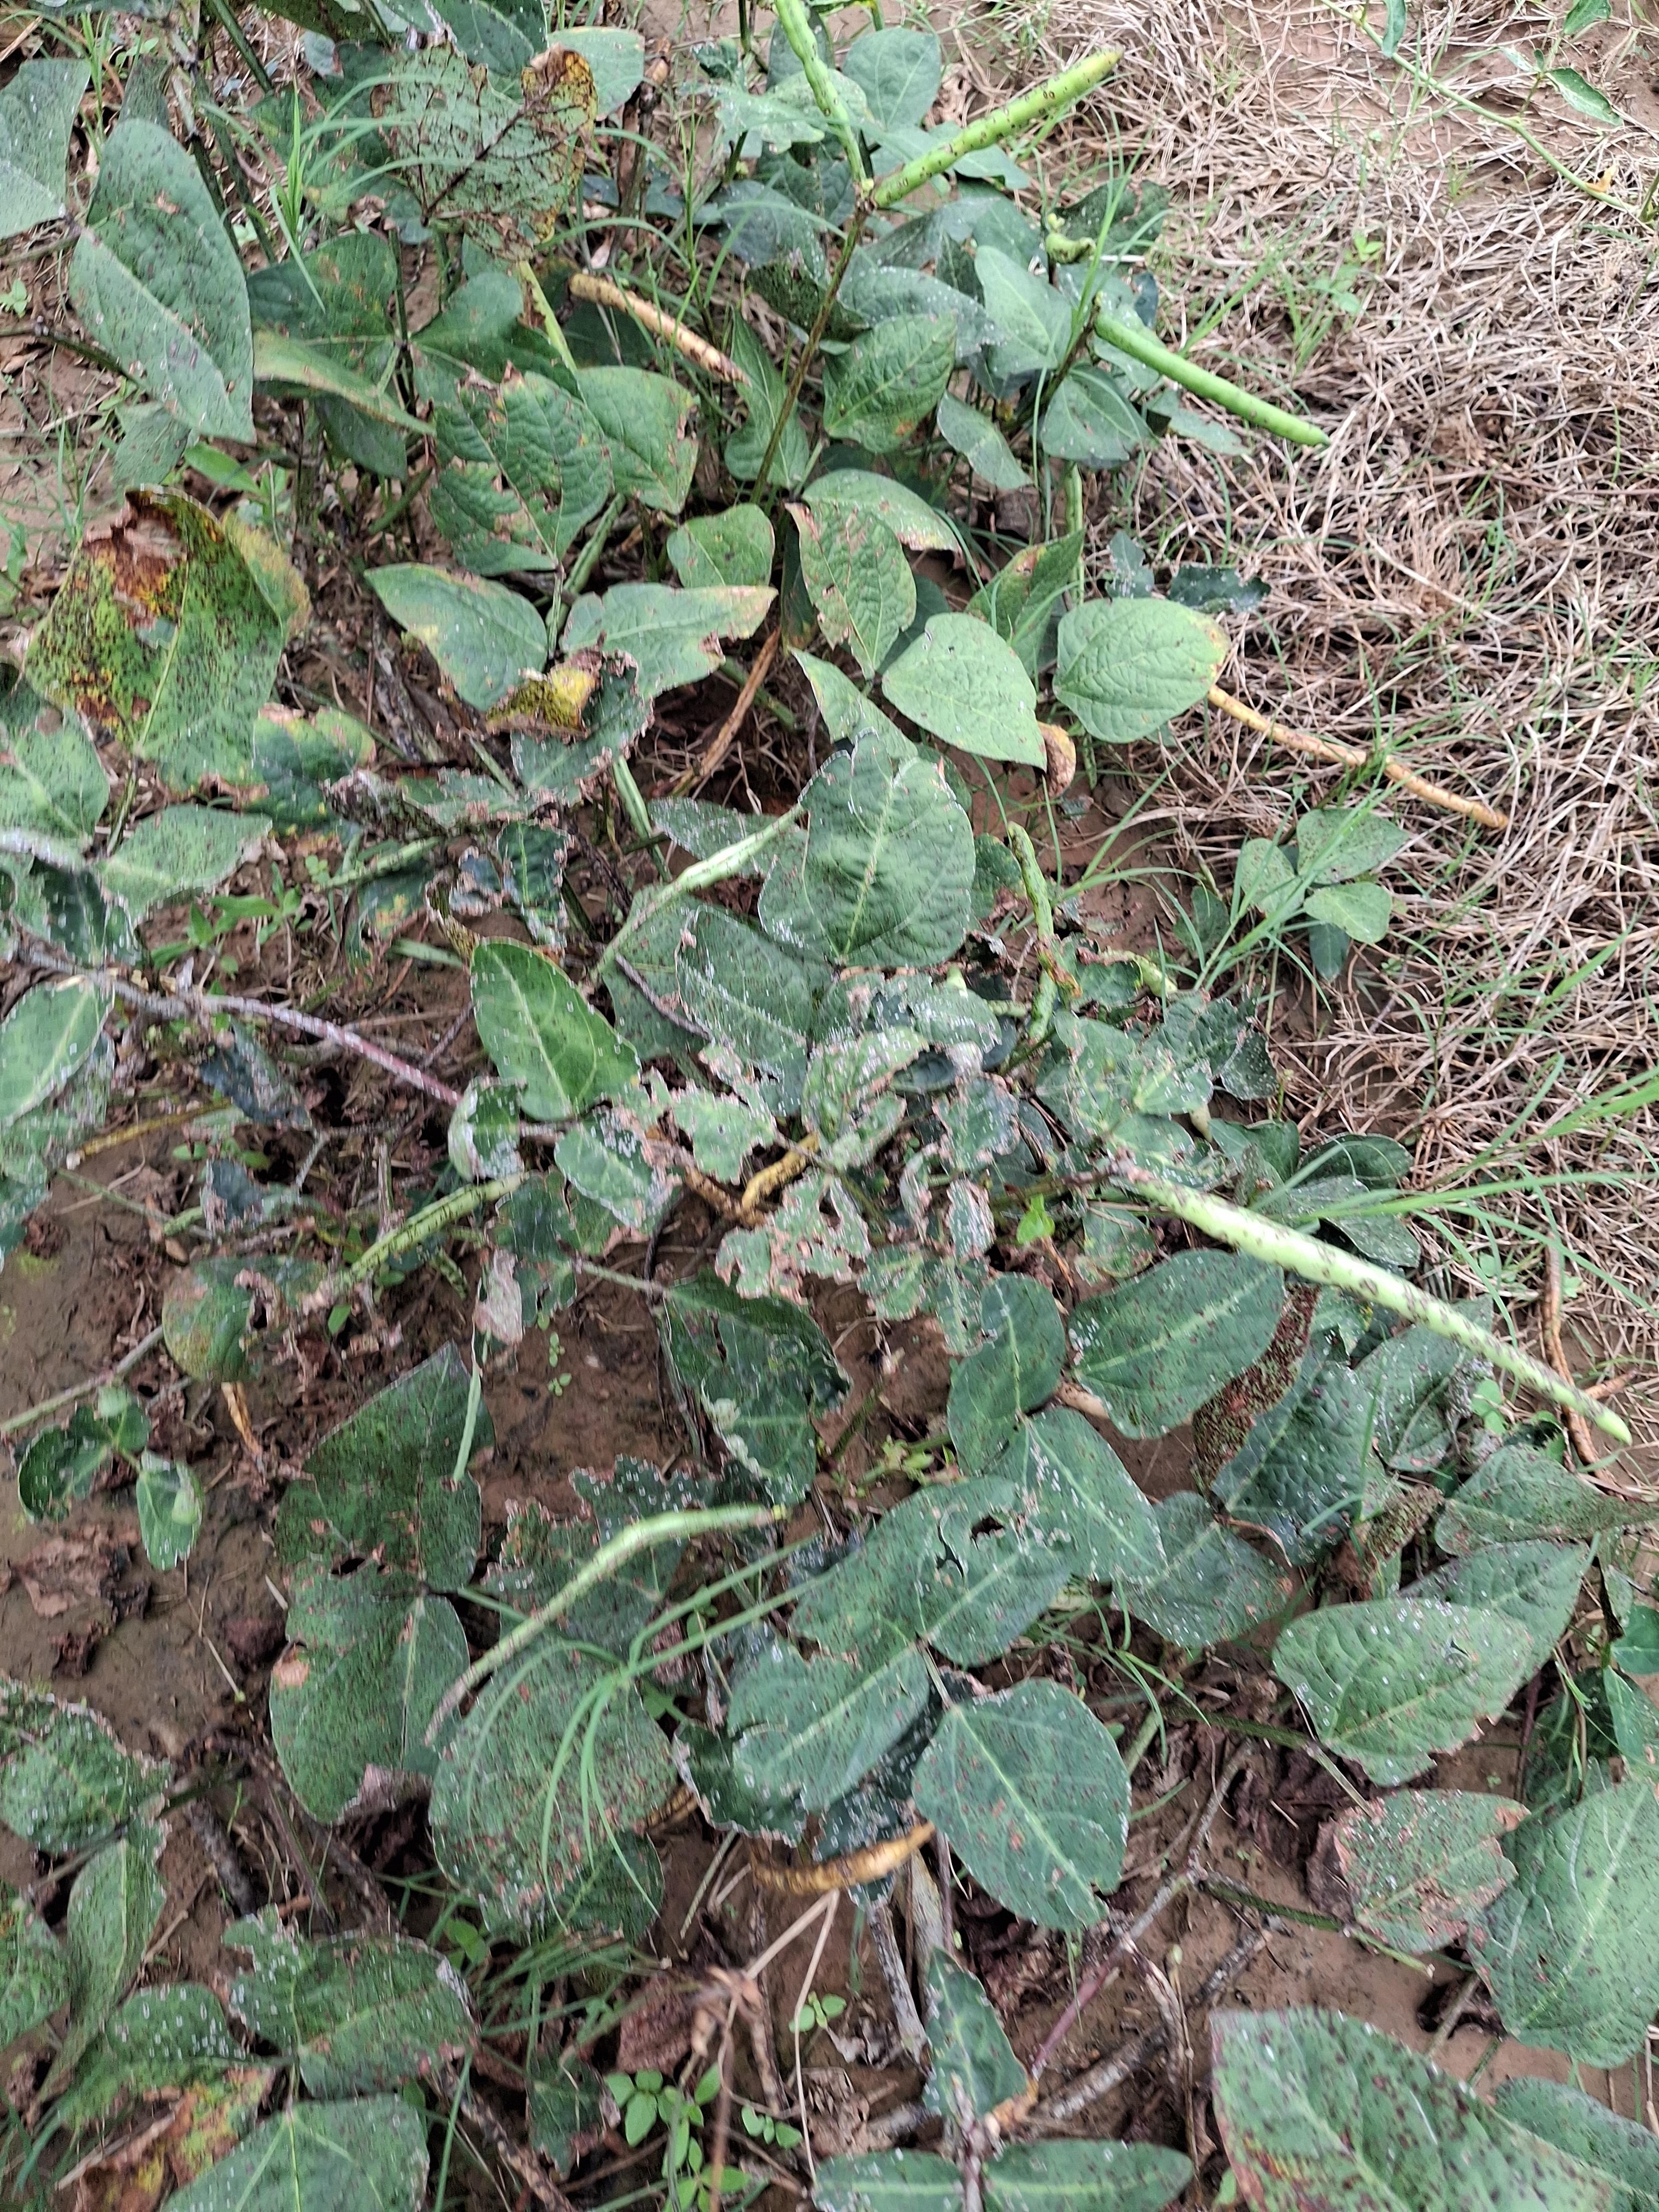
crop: cowpea
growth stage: maturity
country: Nigeria
